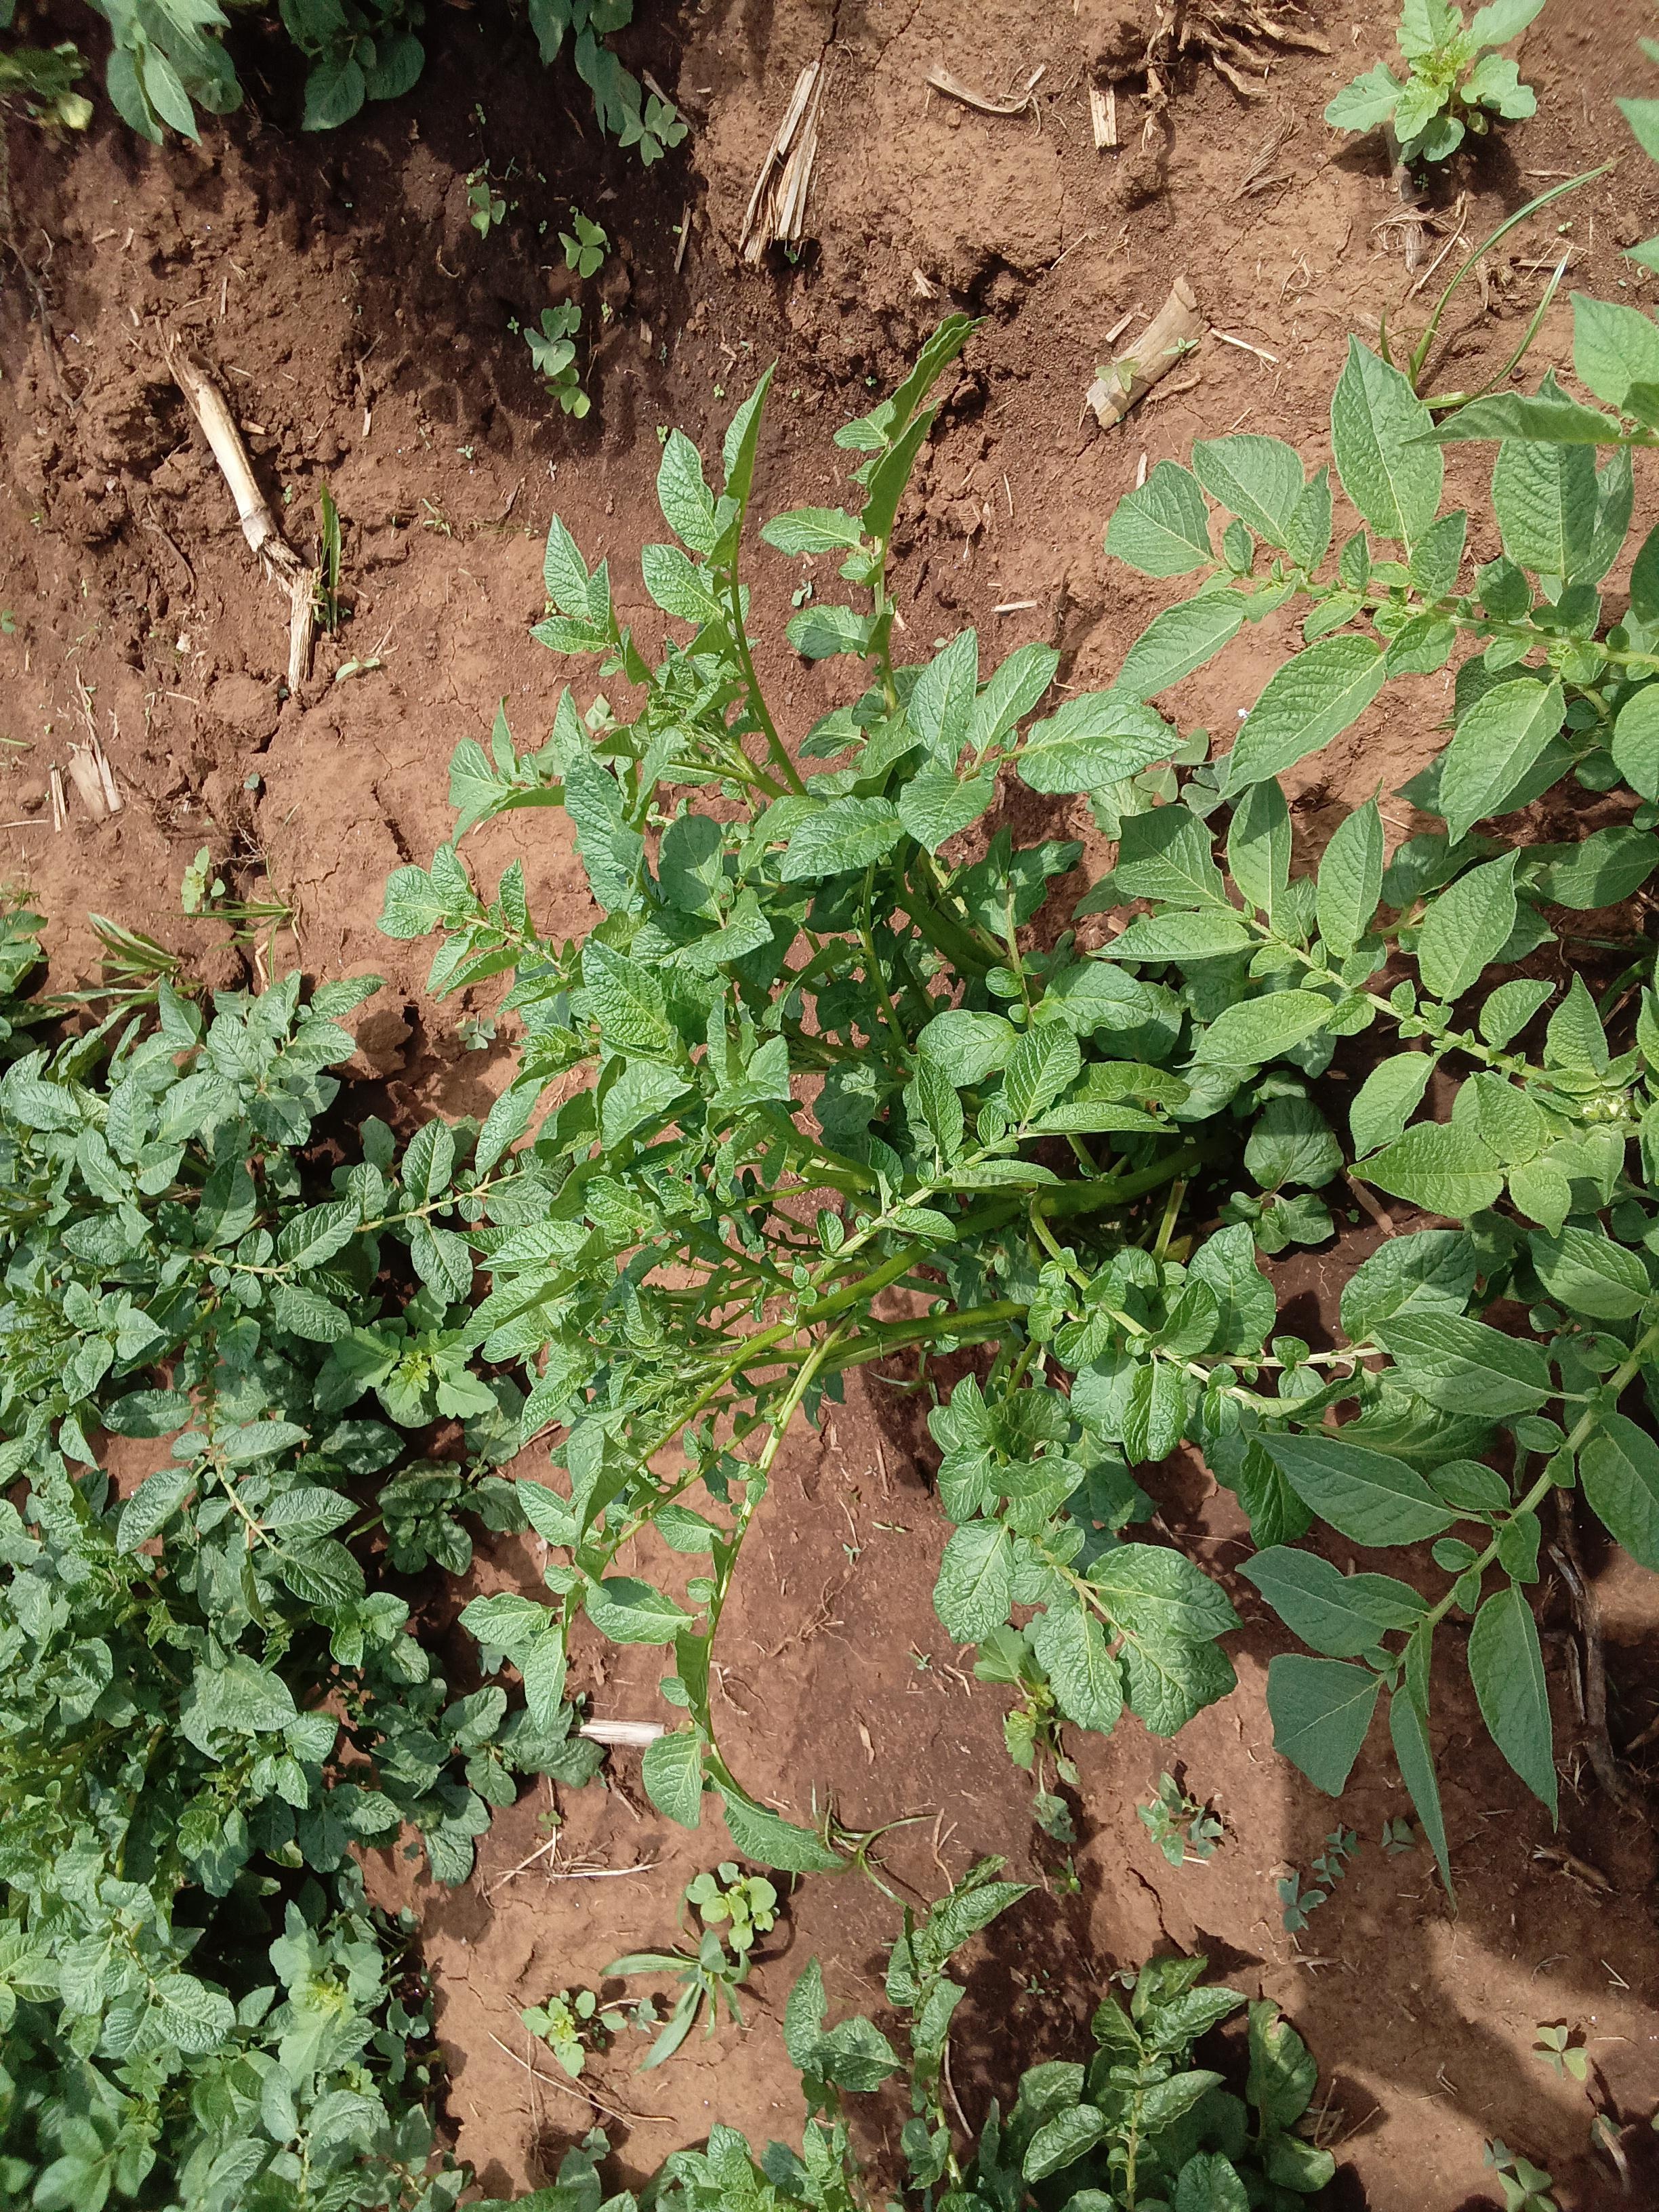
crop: potato
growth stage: vegetative
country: Kenya
